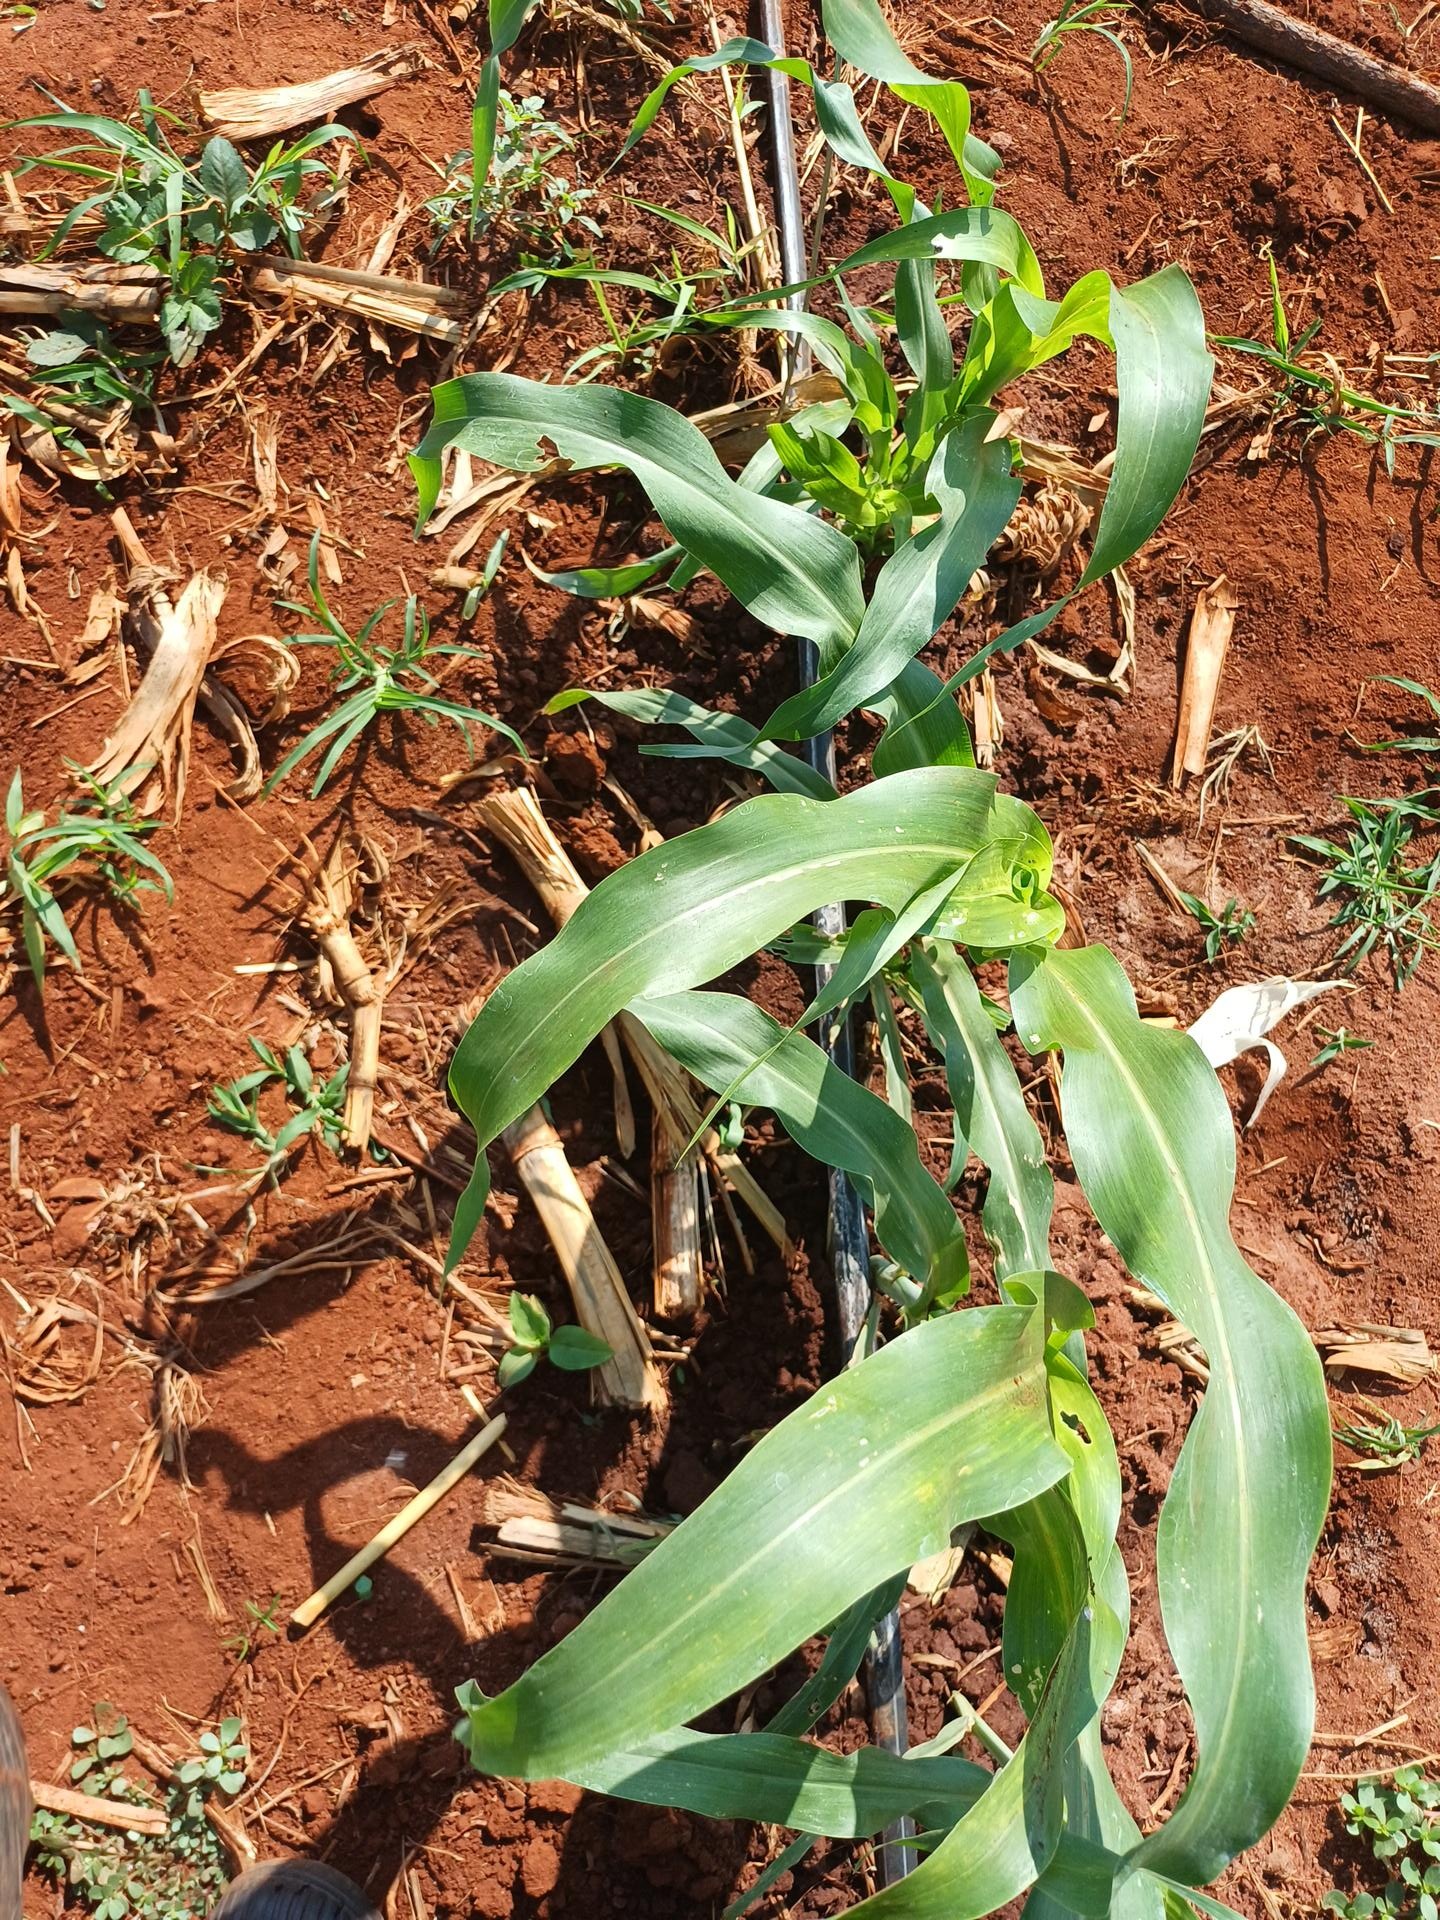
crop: sorghum
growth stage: vegetative
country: Kenya
